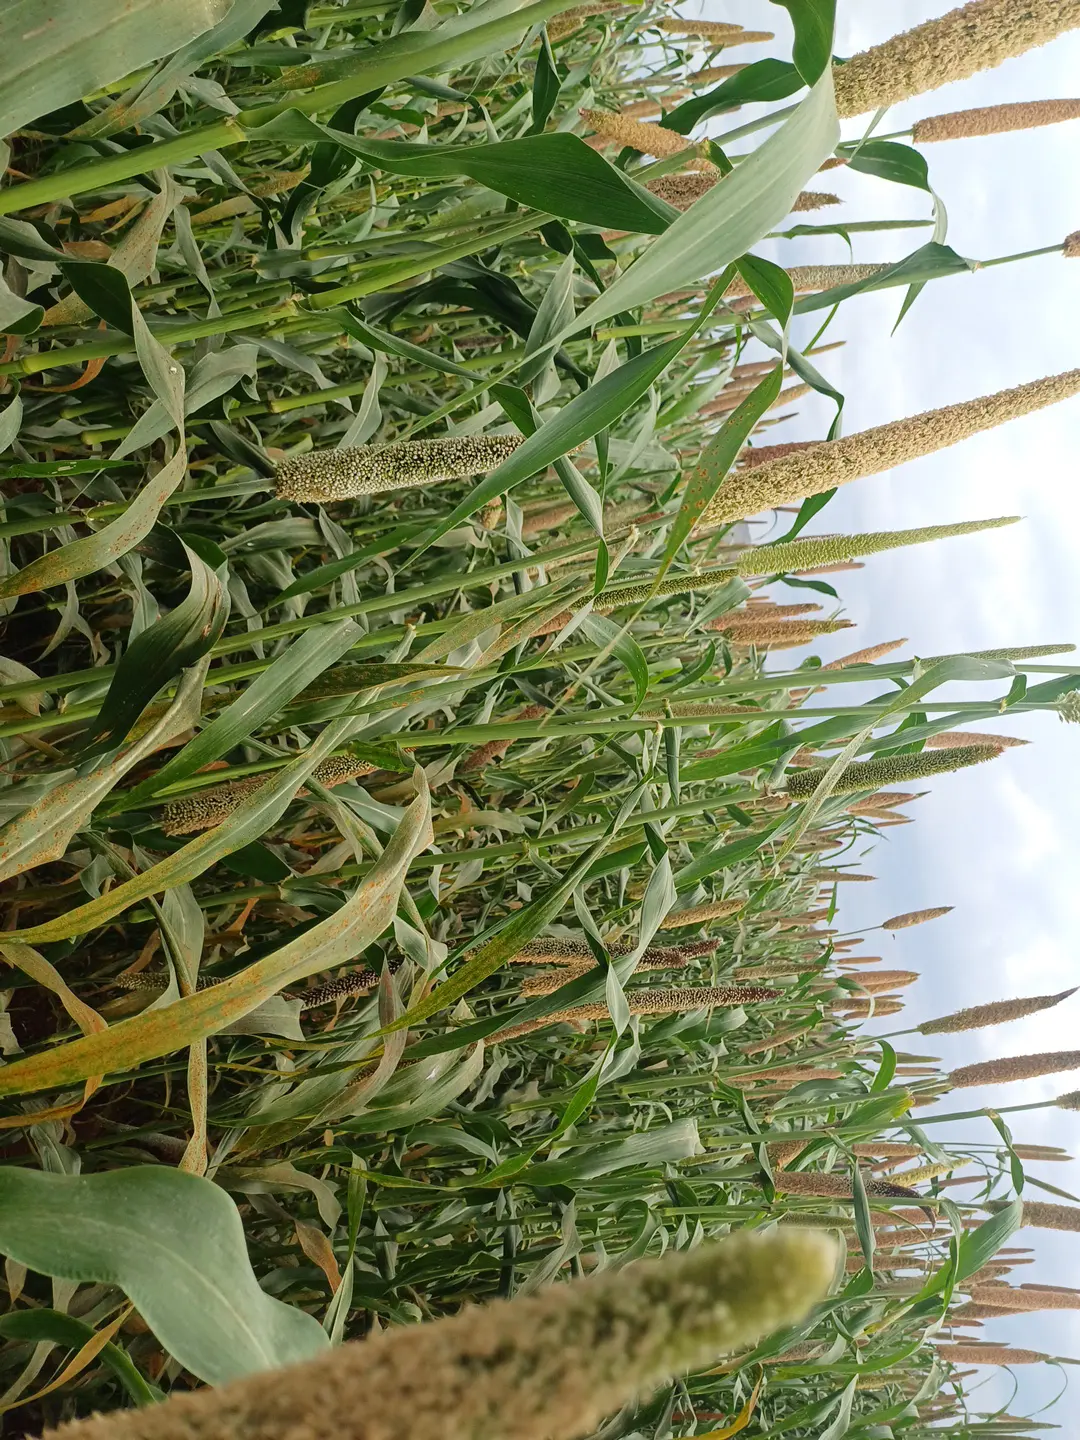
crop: pearl millet
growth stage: filling grain
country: Kenya
